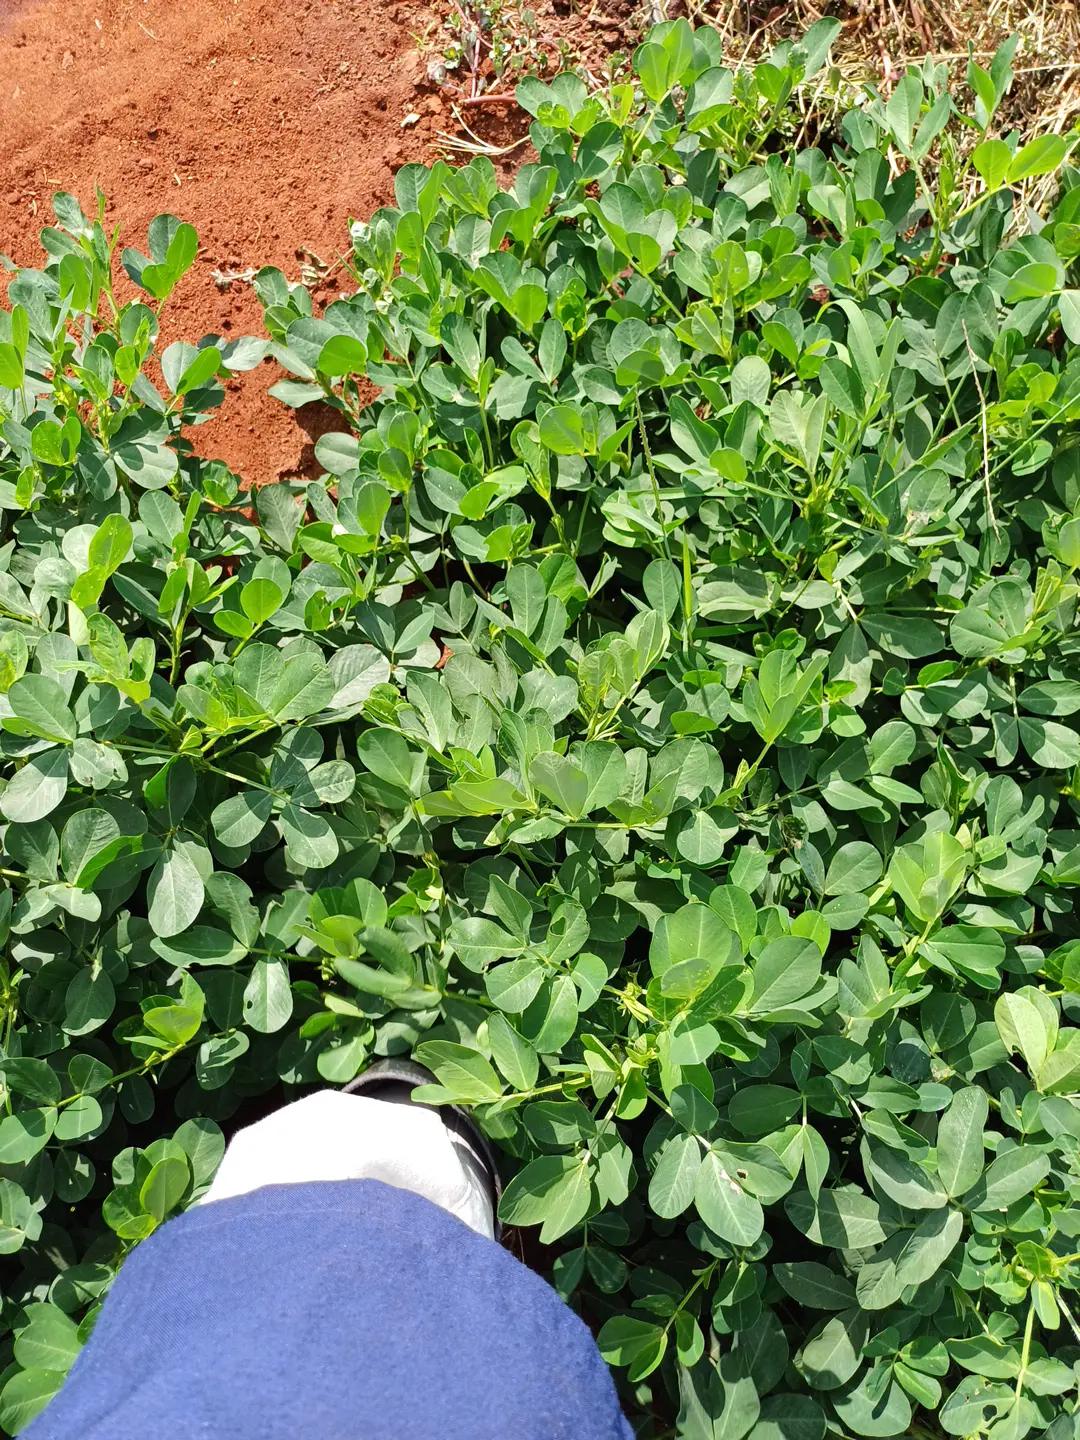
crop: groundnut
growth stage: pegging
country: Kenya
